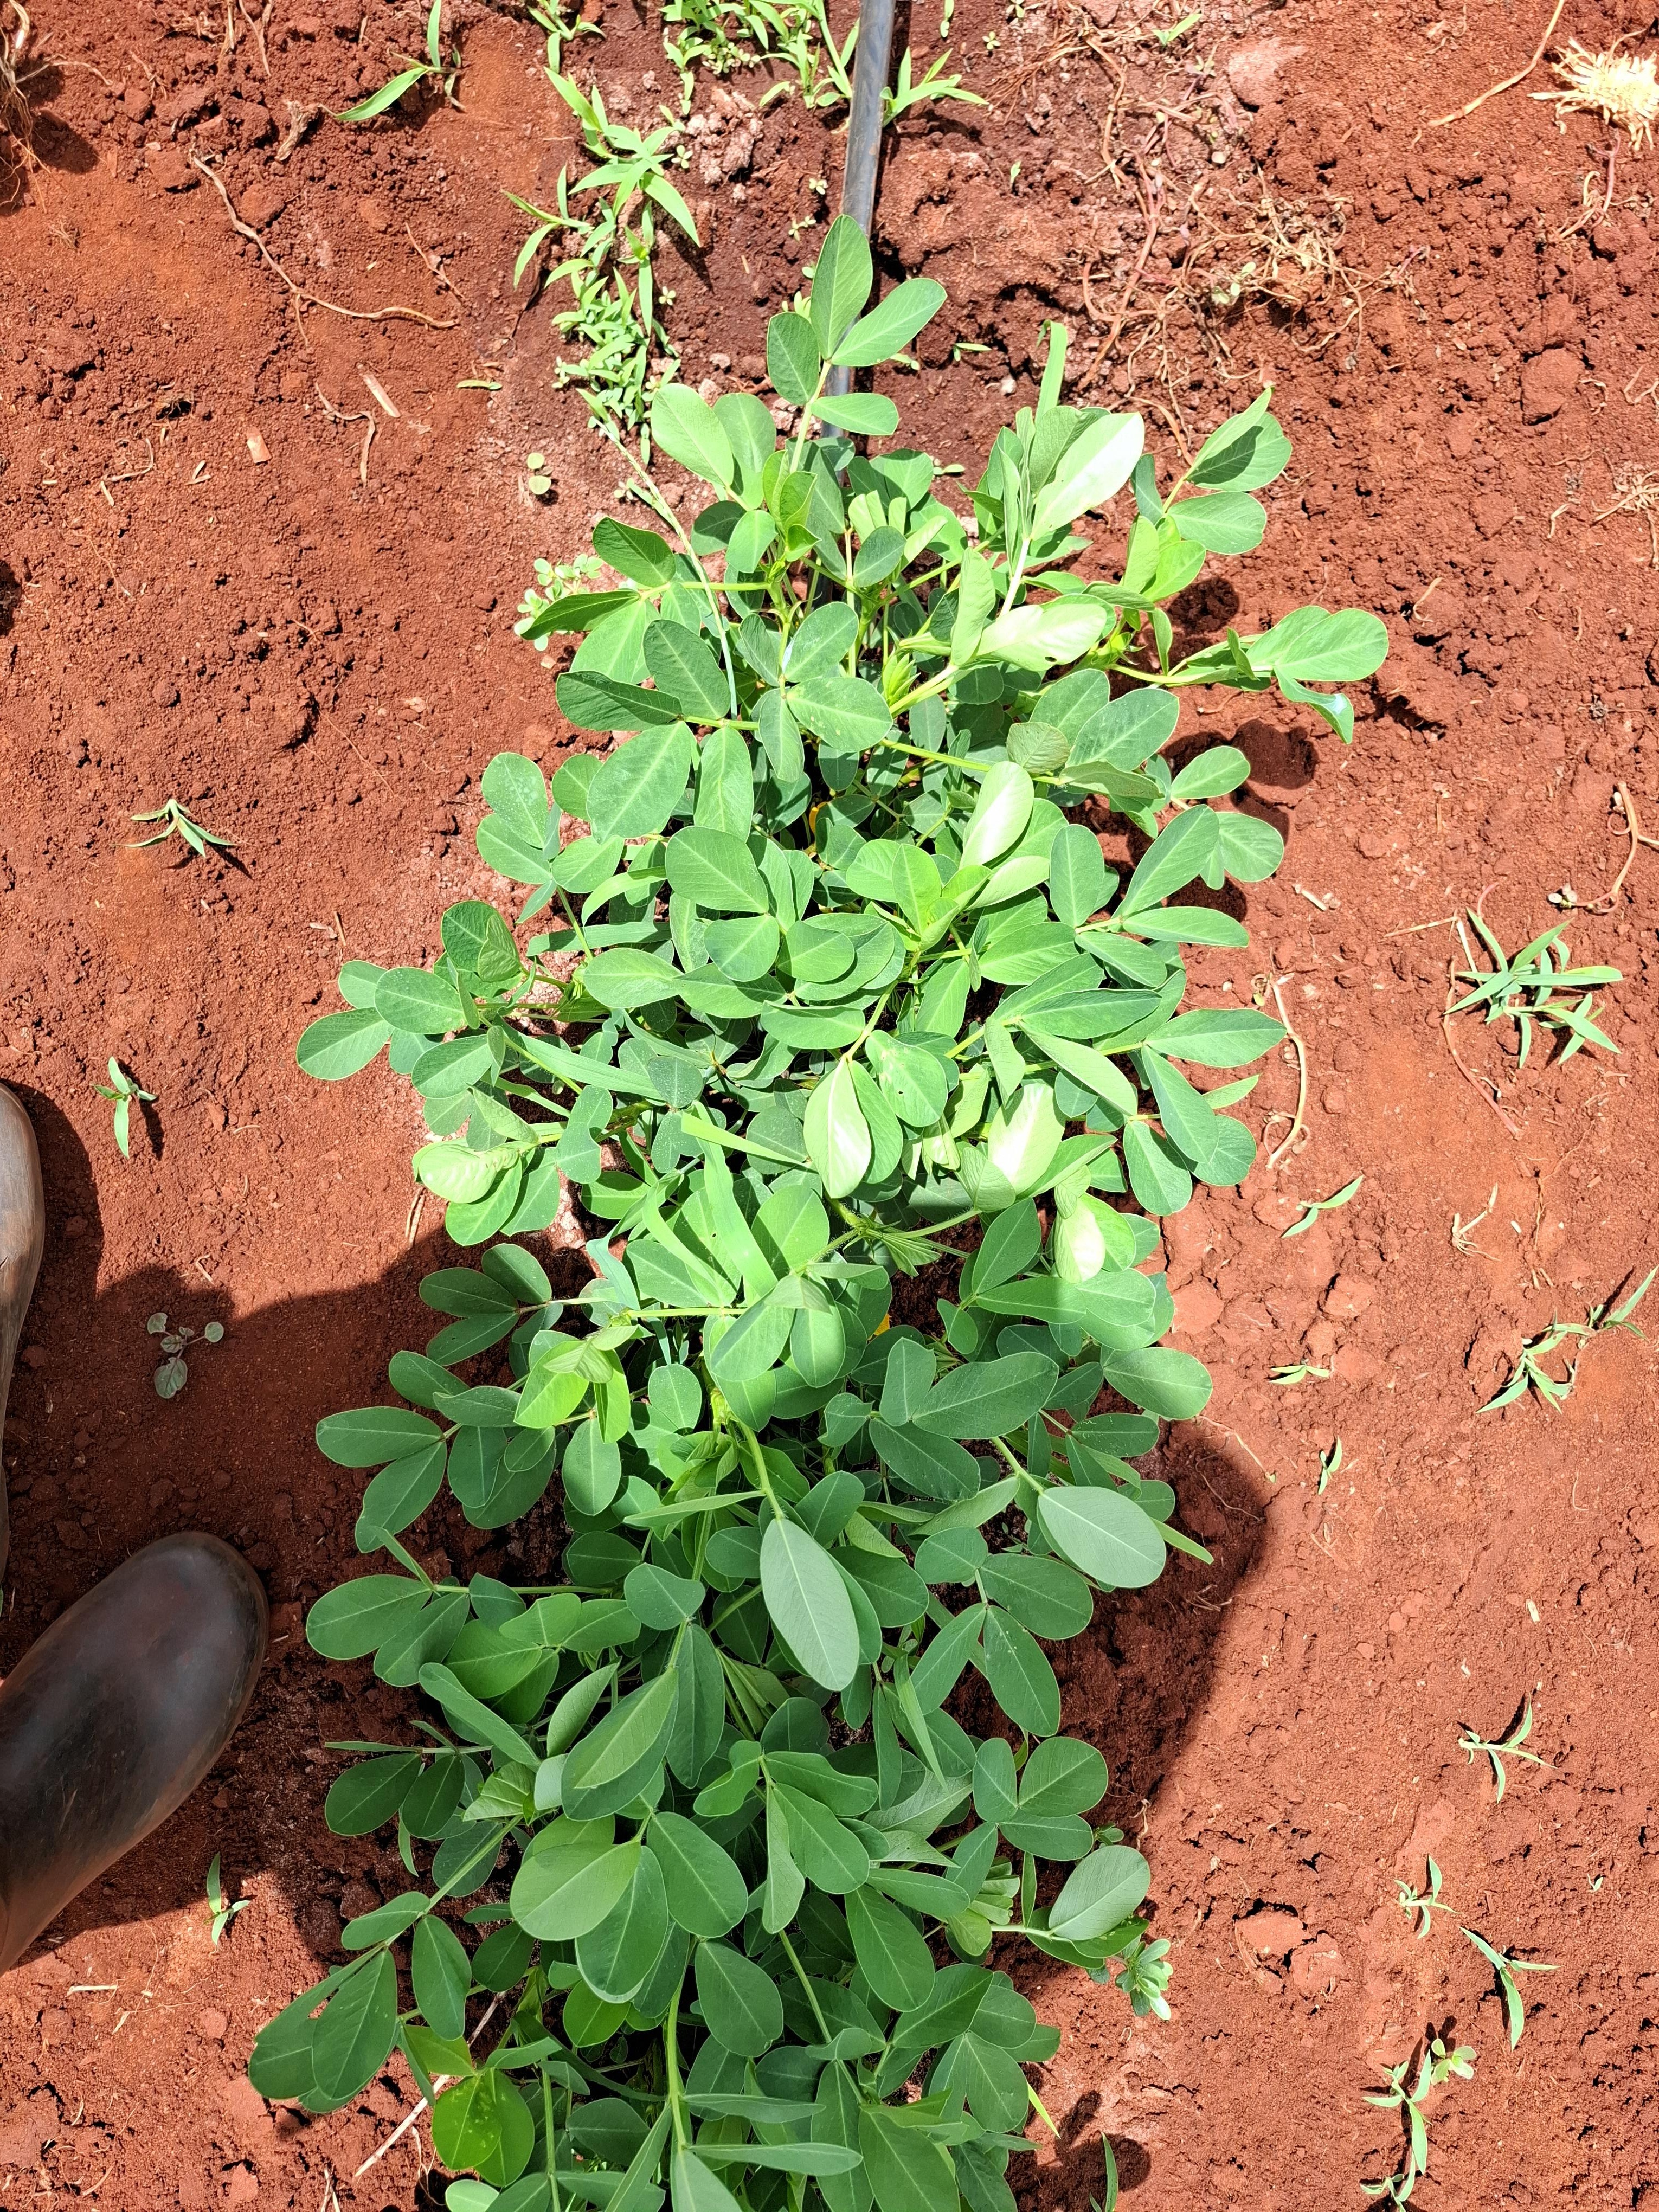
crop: groundnut
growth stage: flowering
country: Kenya
